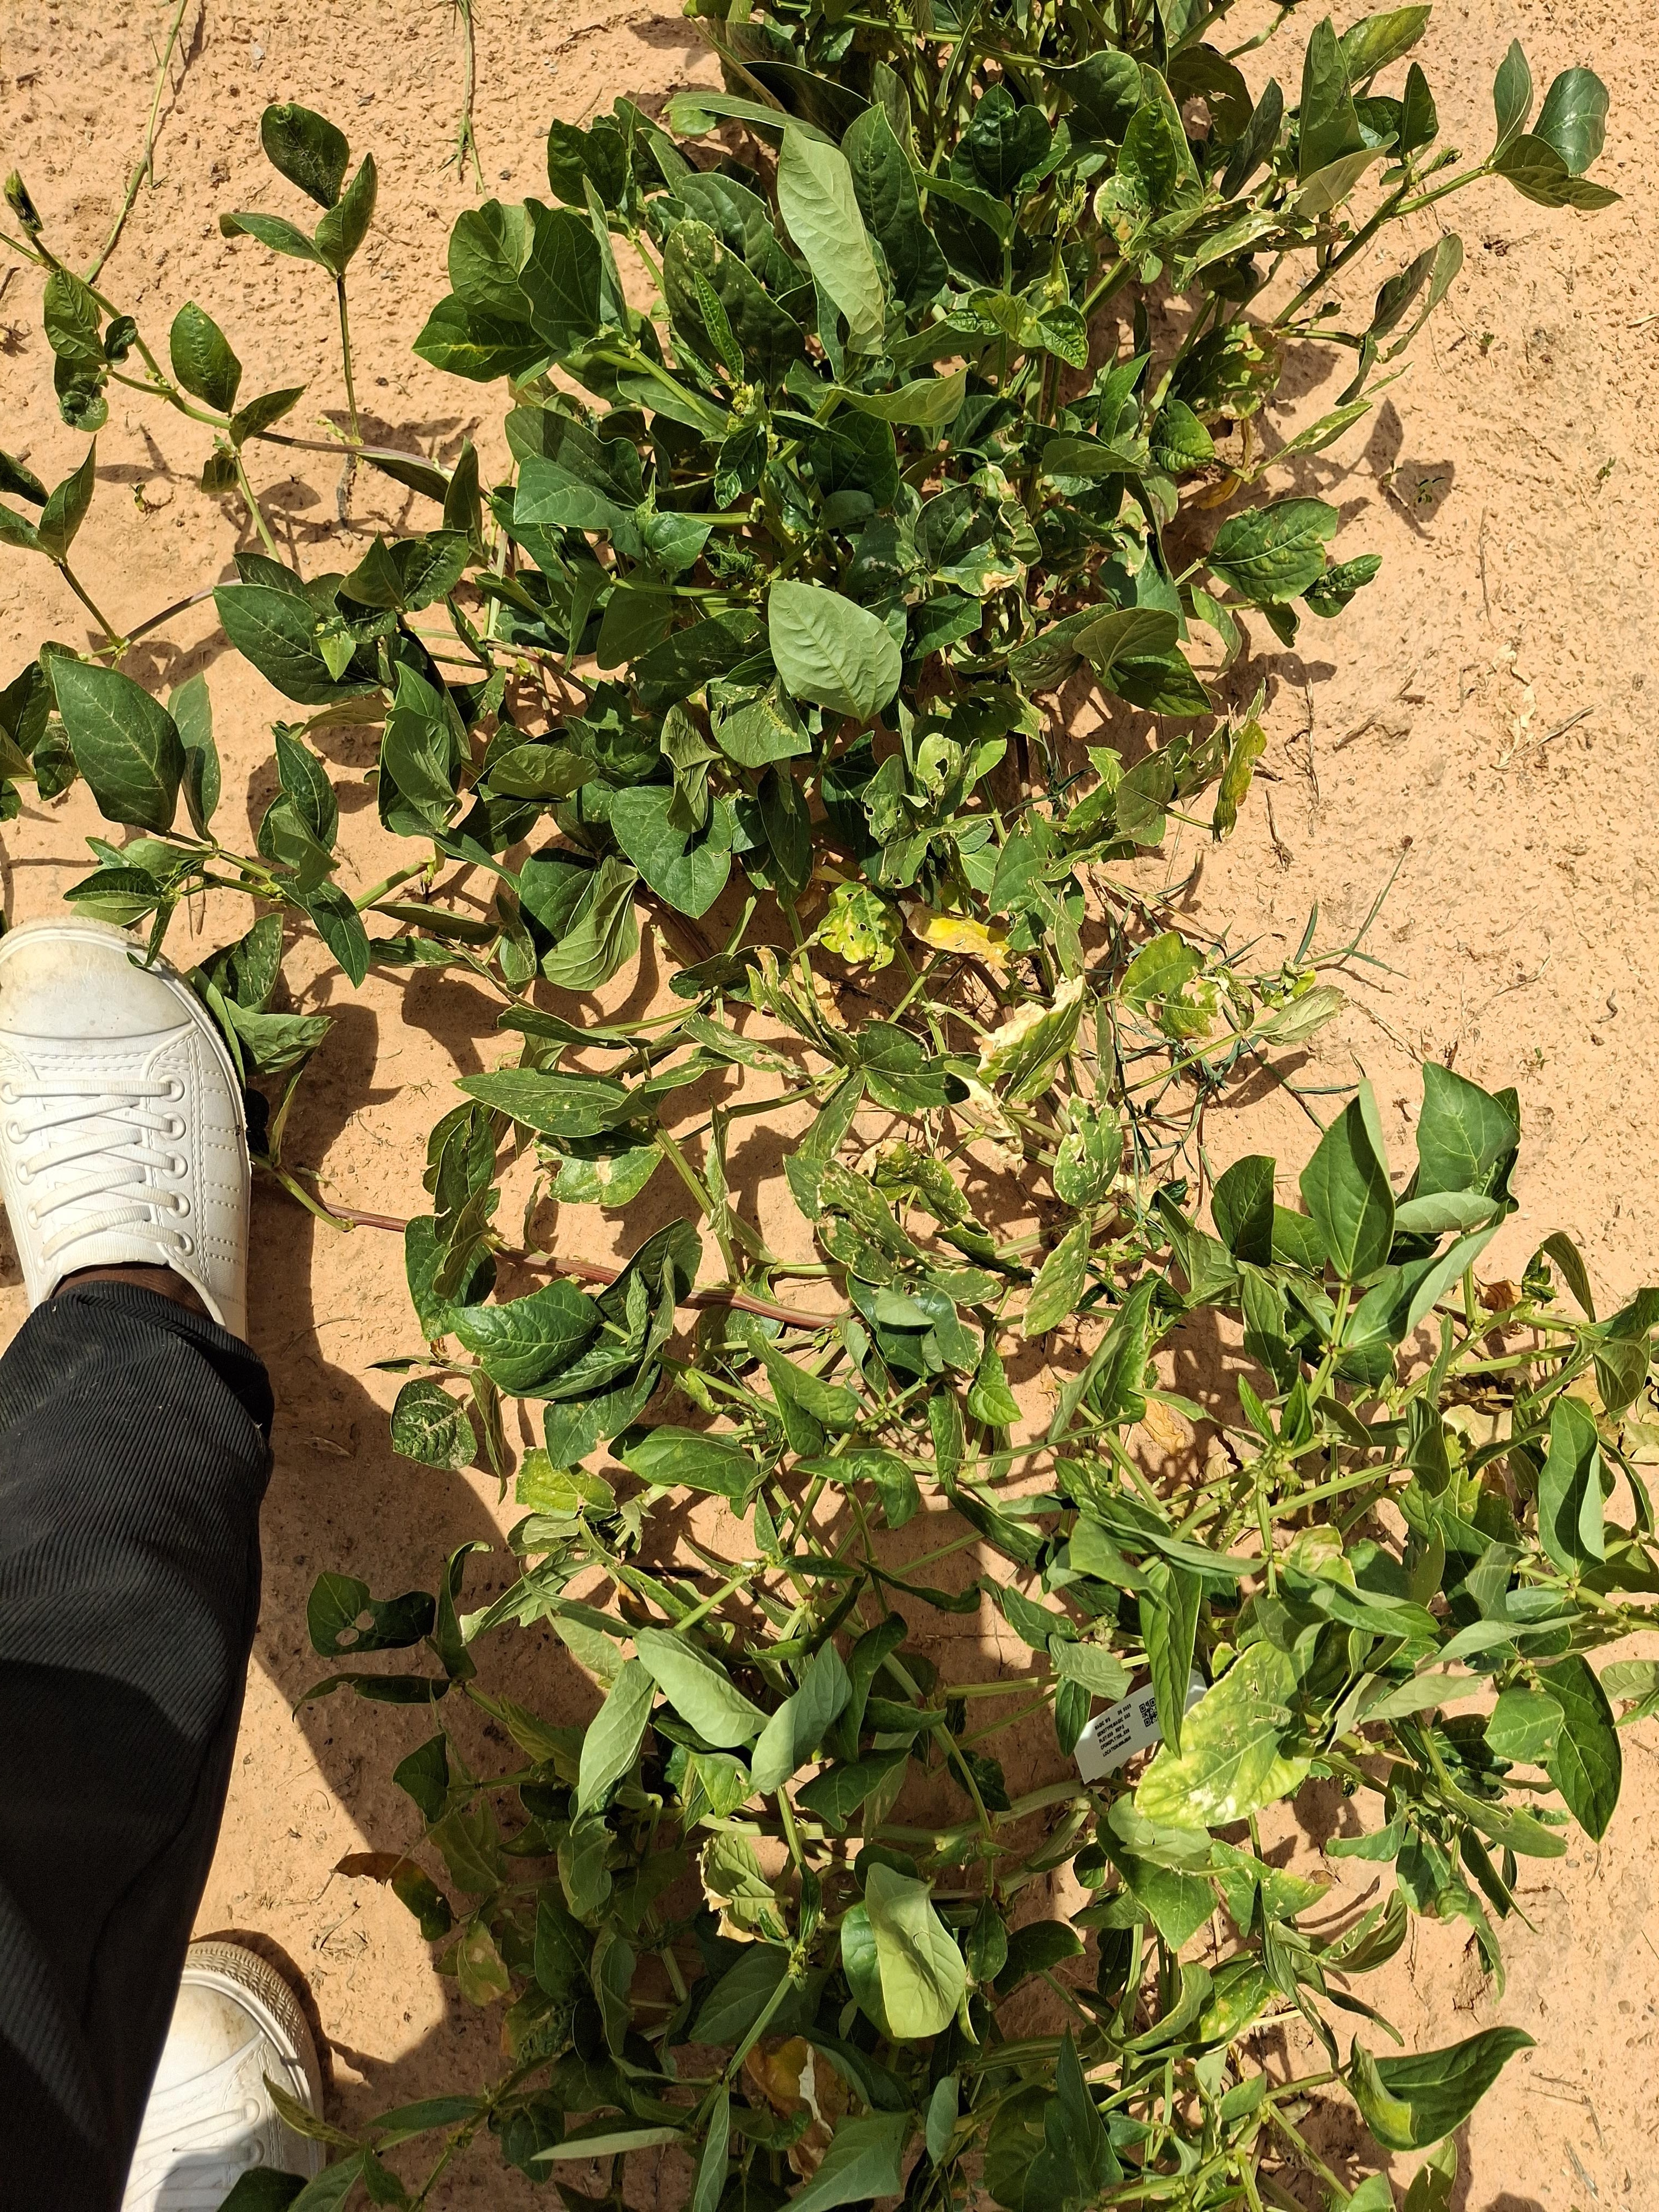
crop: cowpea
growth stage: harvest maturity
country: Nigeria
